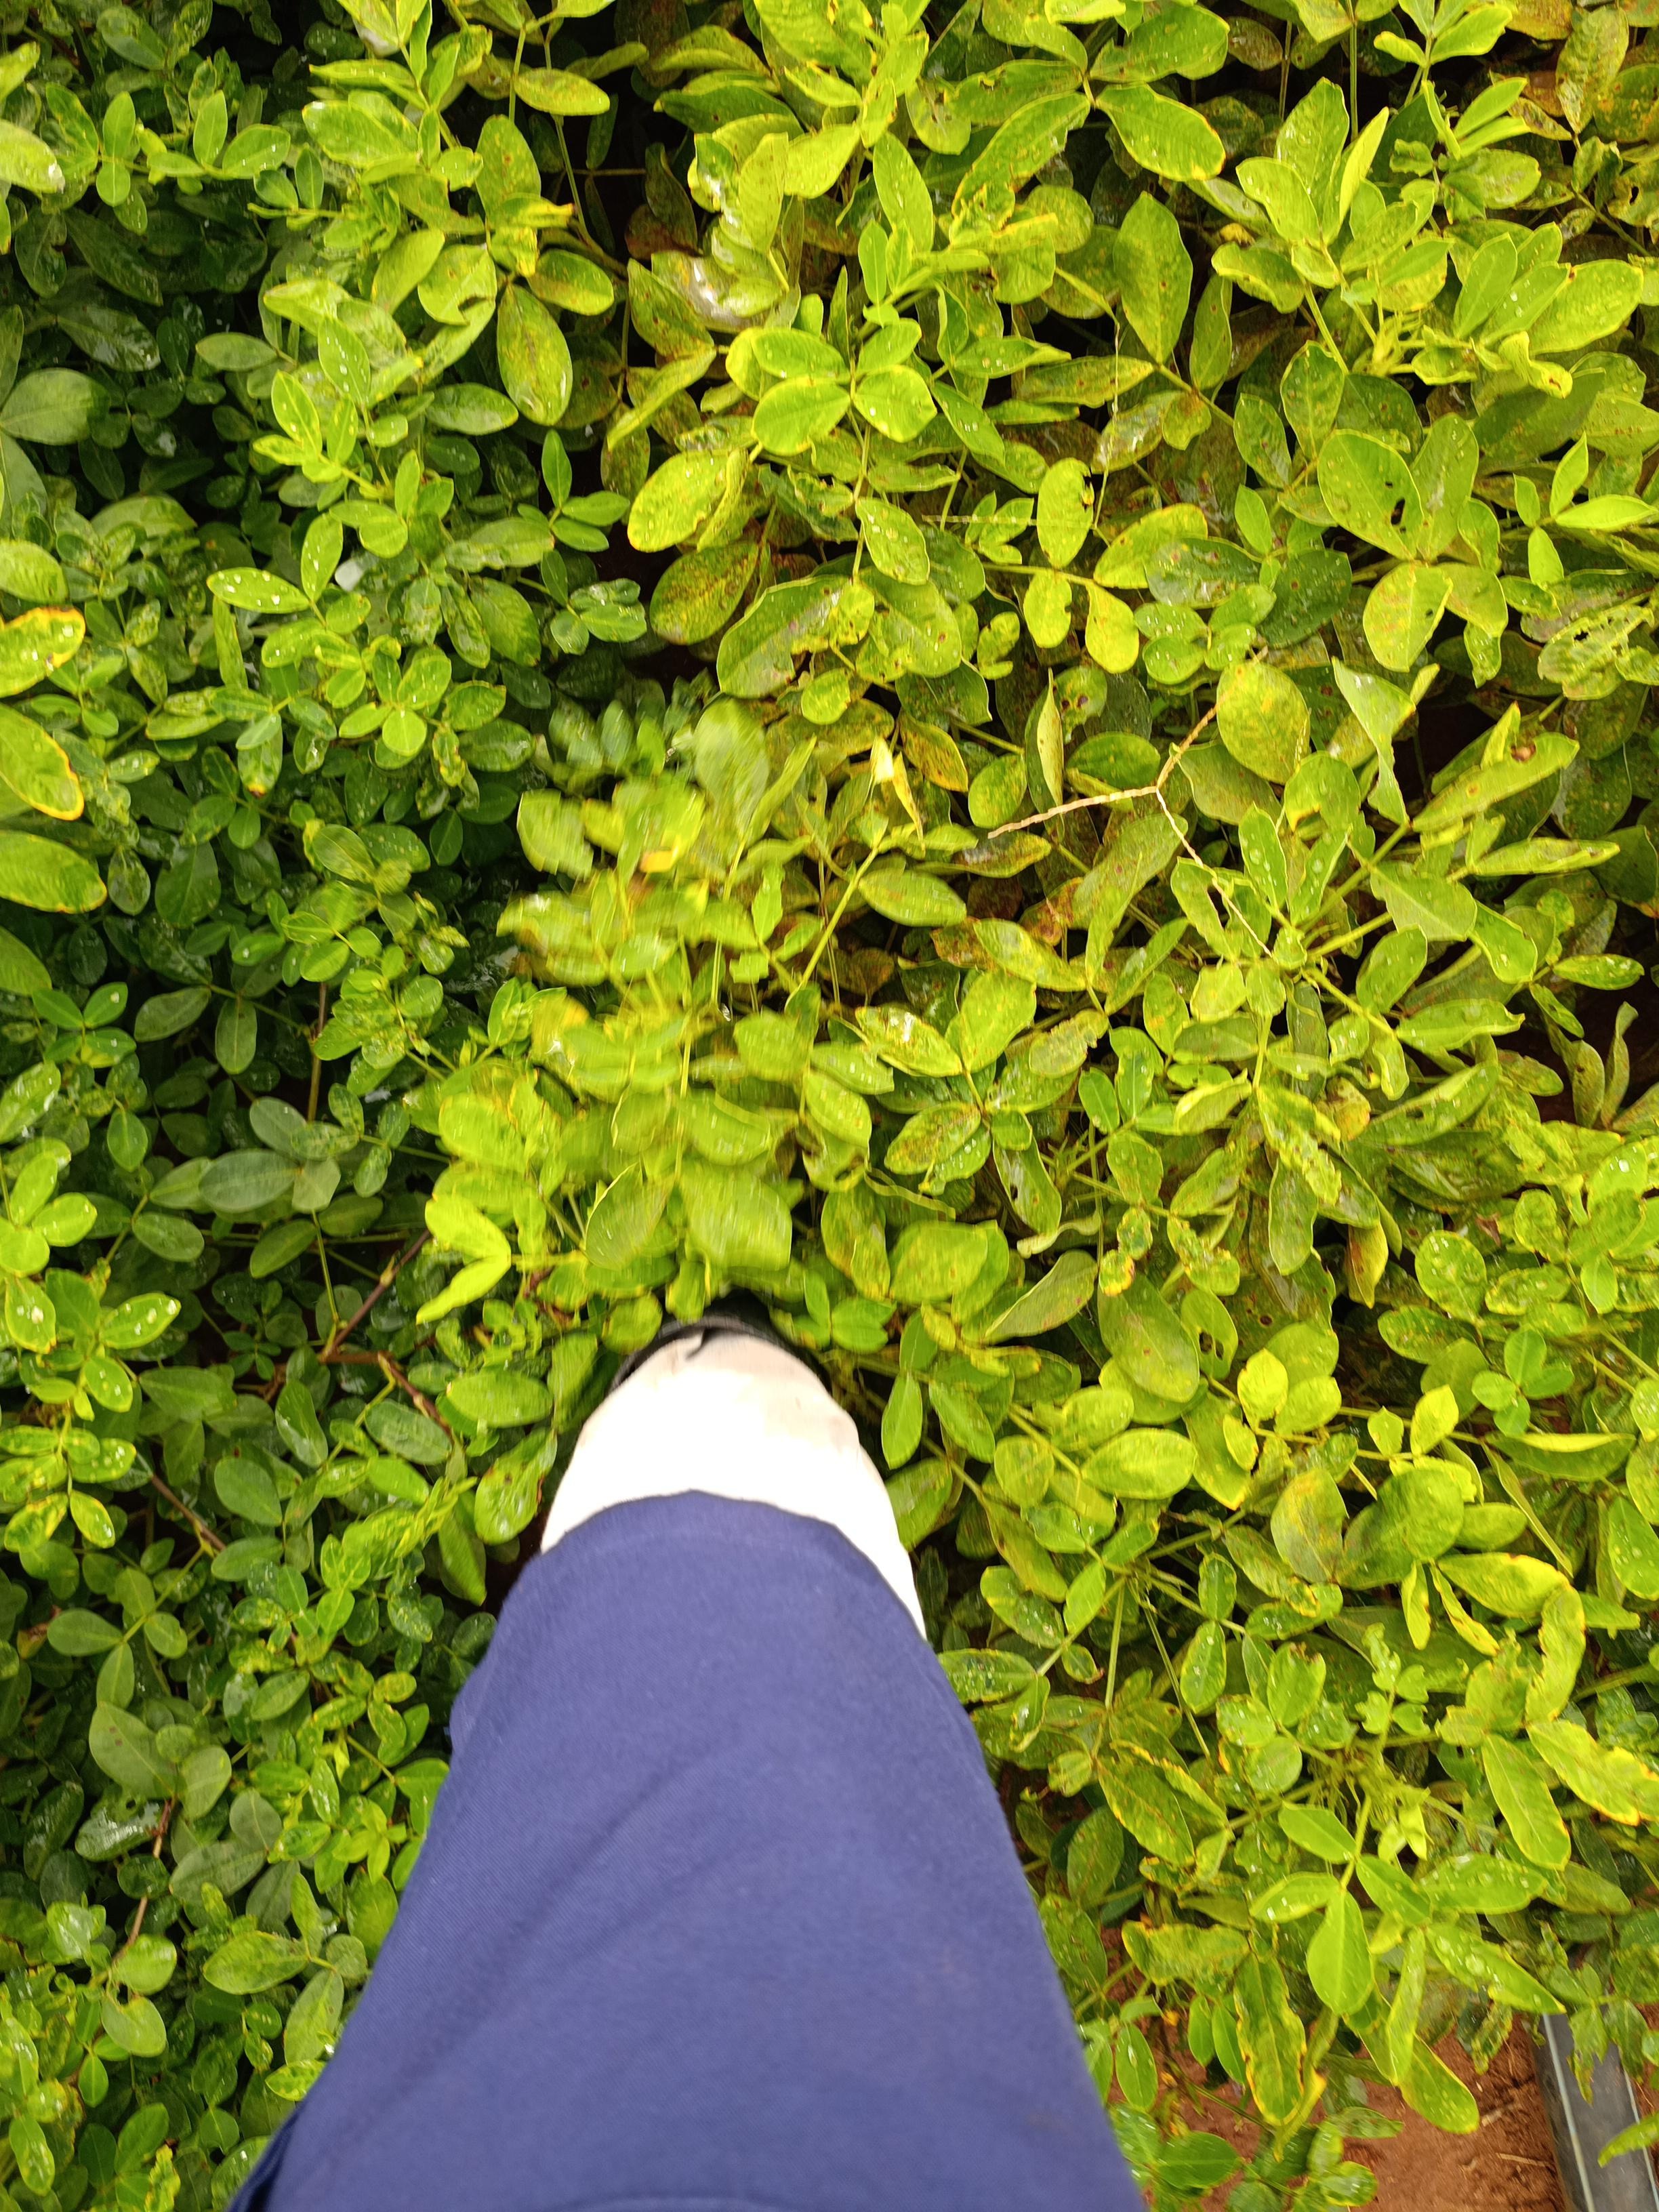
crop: groundnut
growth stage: pegging
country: Kenya
